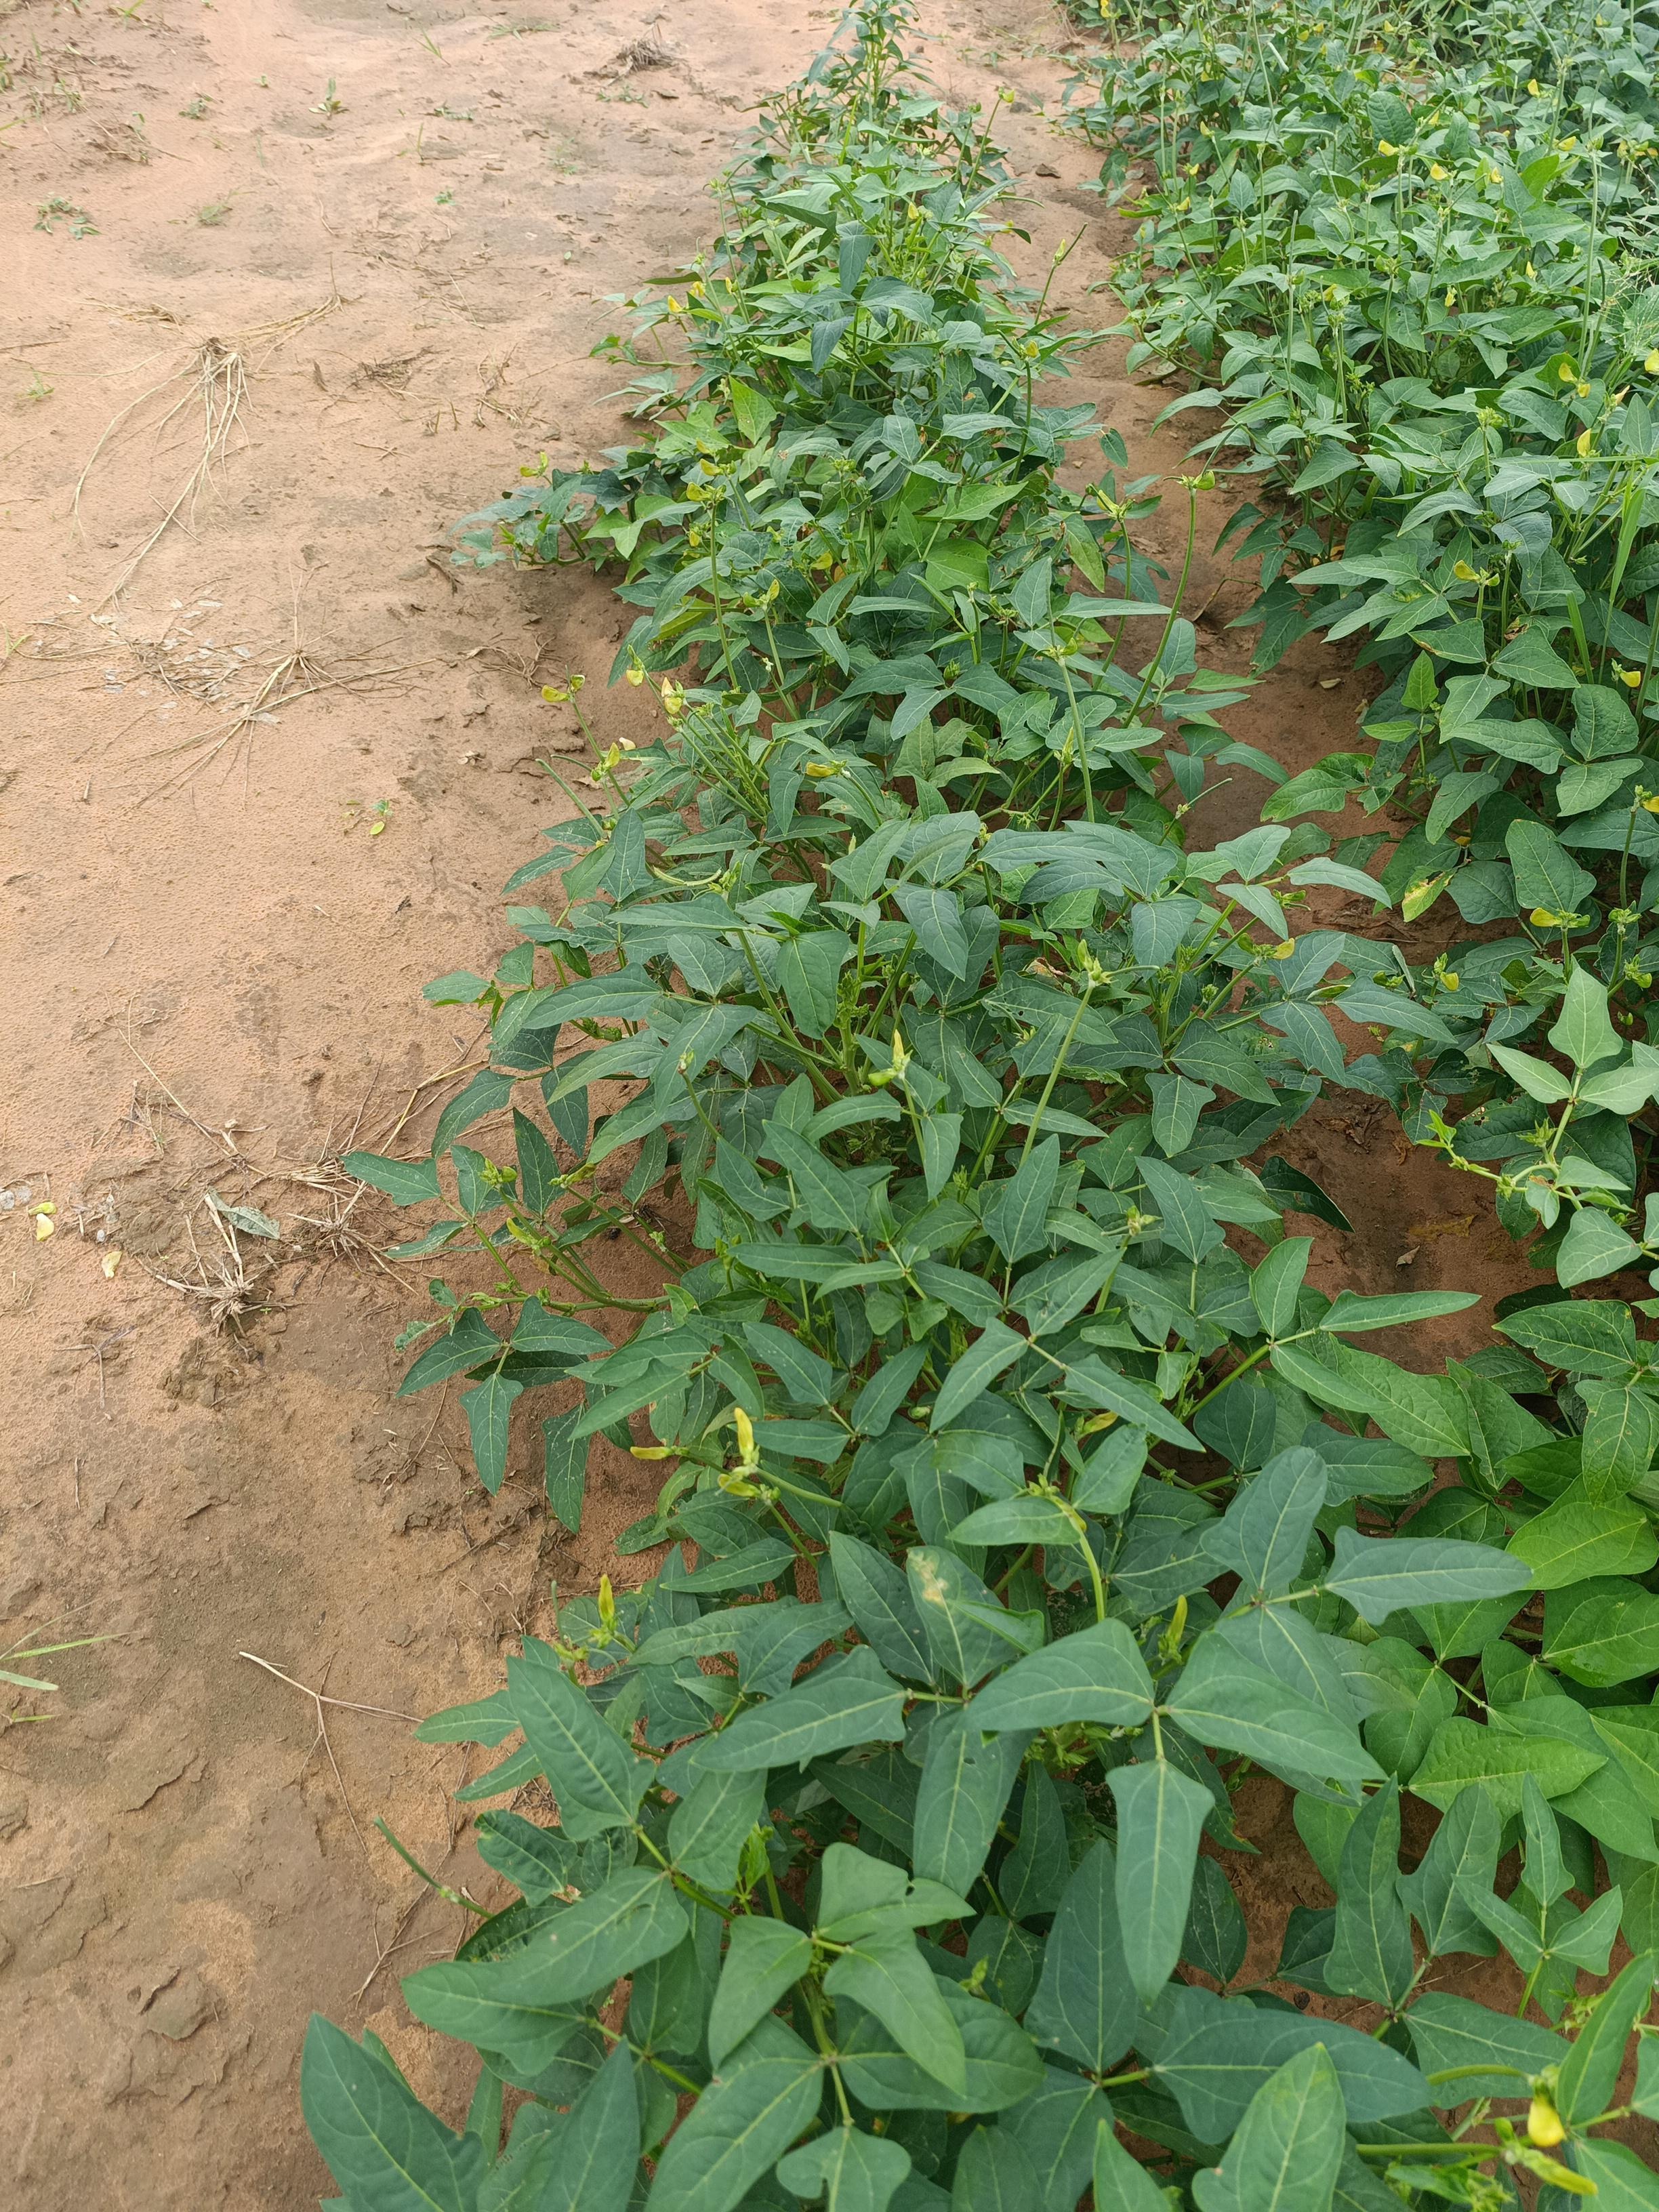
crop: cowpea
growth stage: development pod
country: Nigeria
